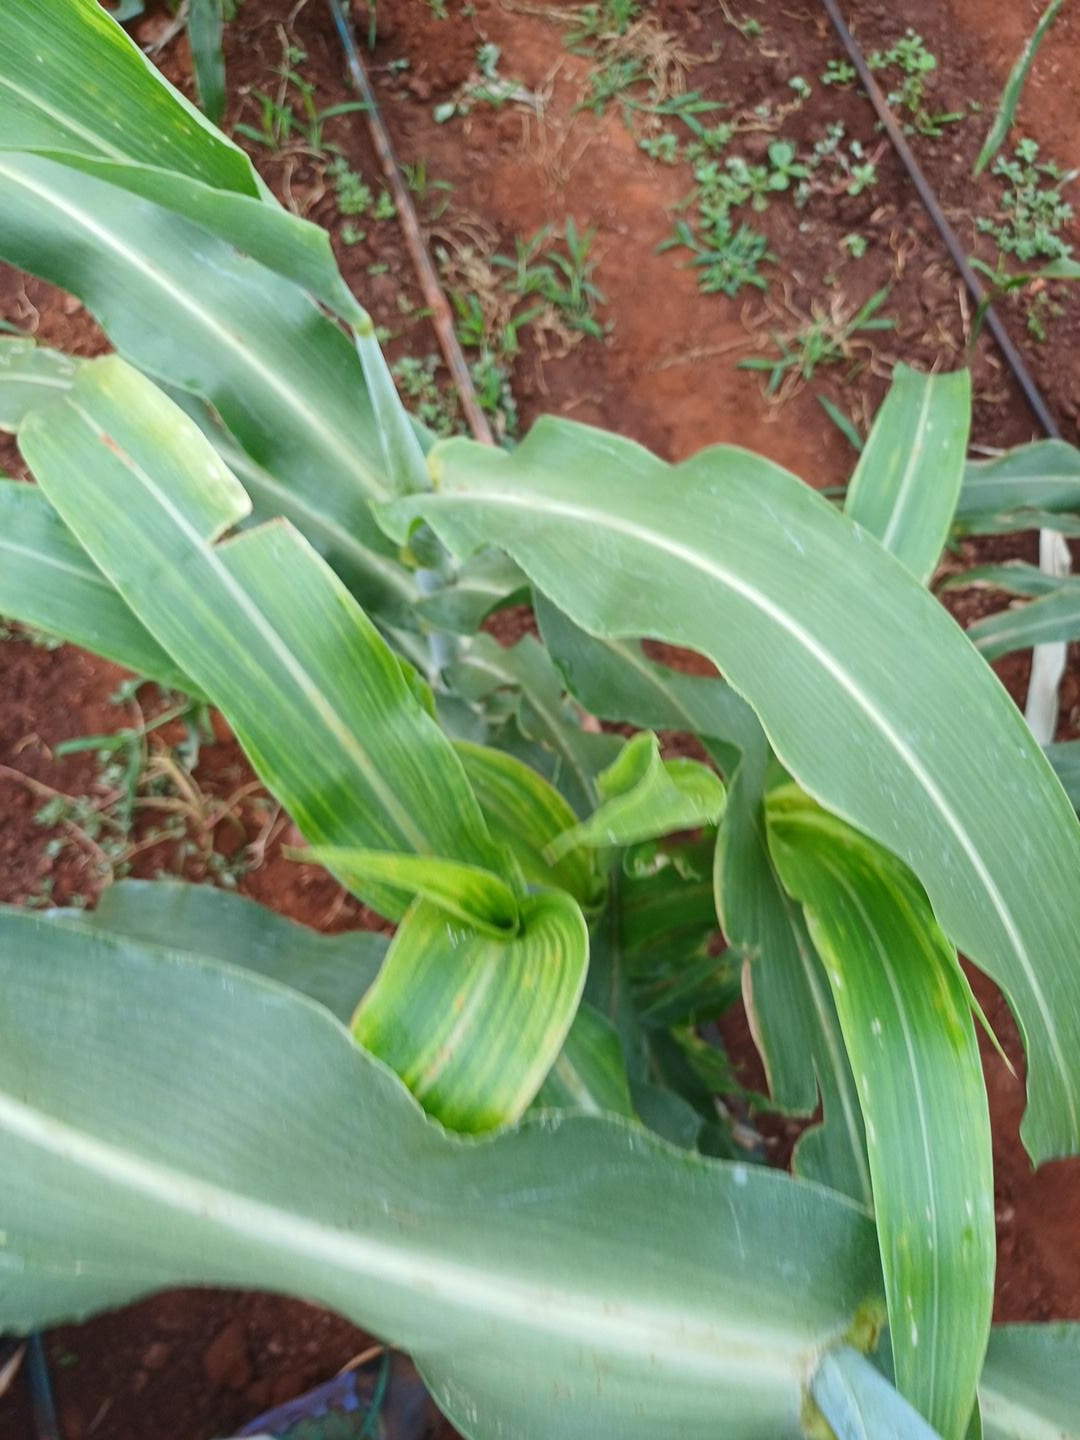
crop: sorghum
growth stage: heading tuber
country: Kenya
